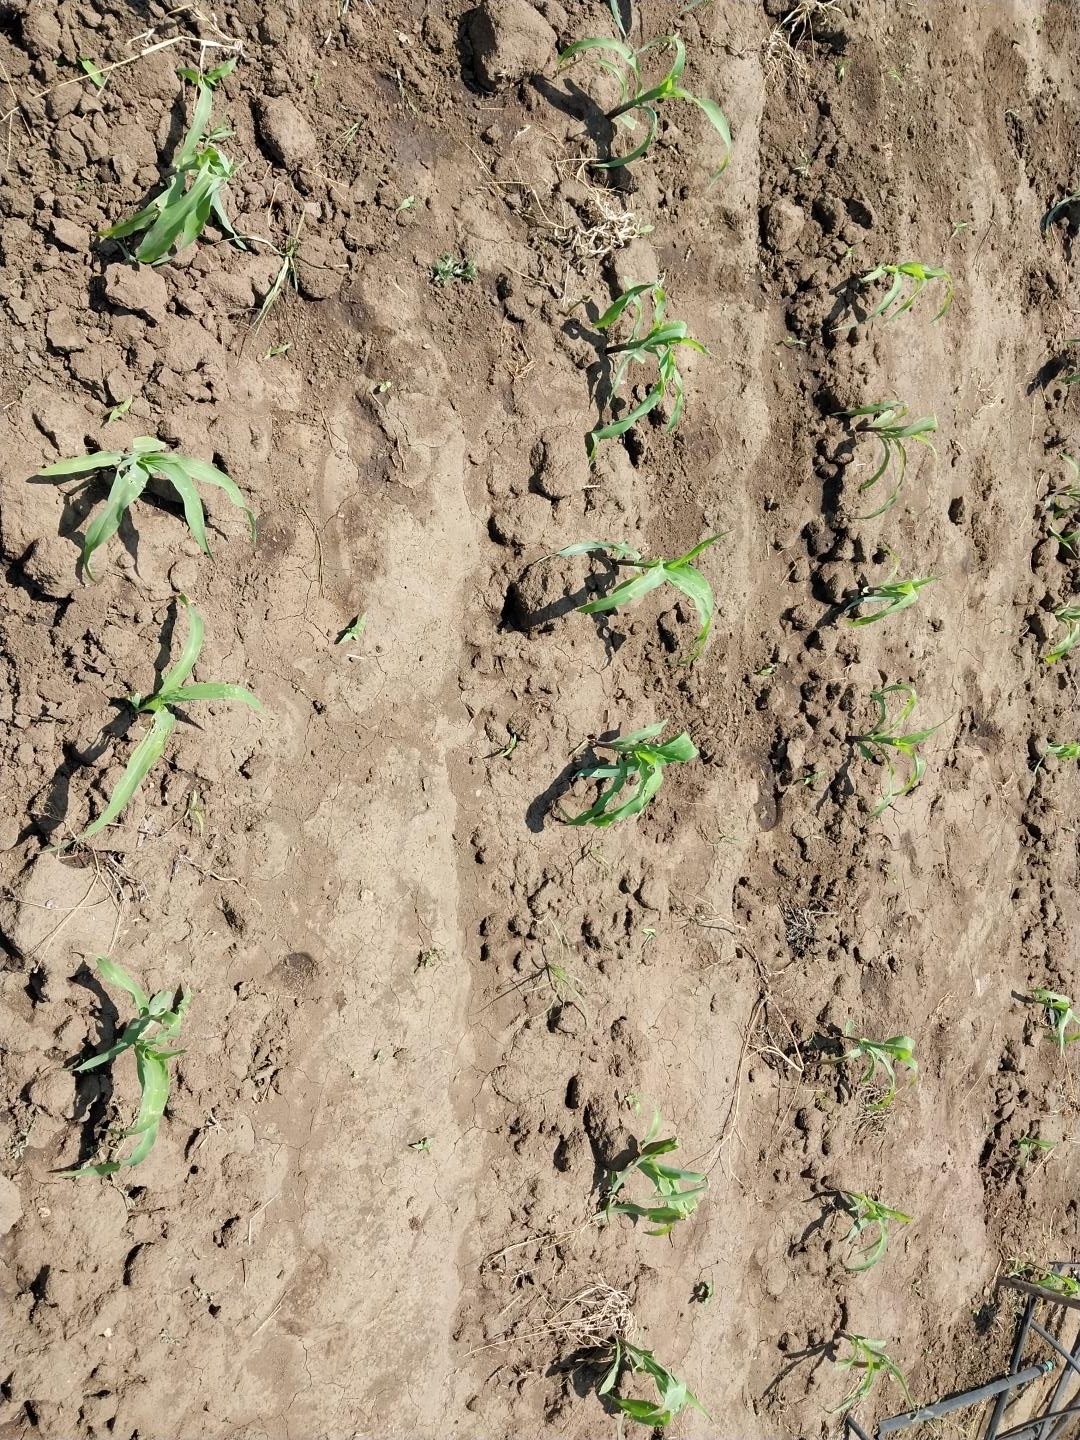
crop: maize
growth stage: vegetative
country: Tanzania
